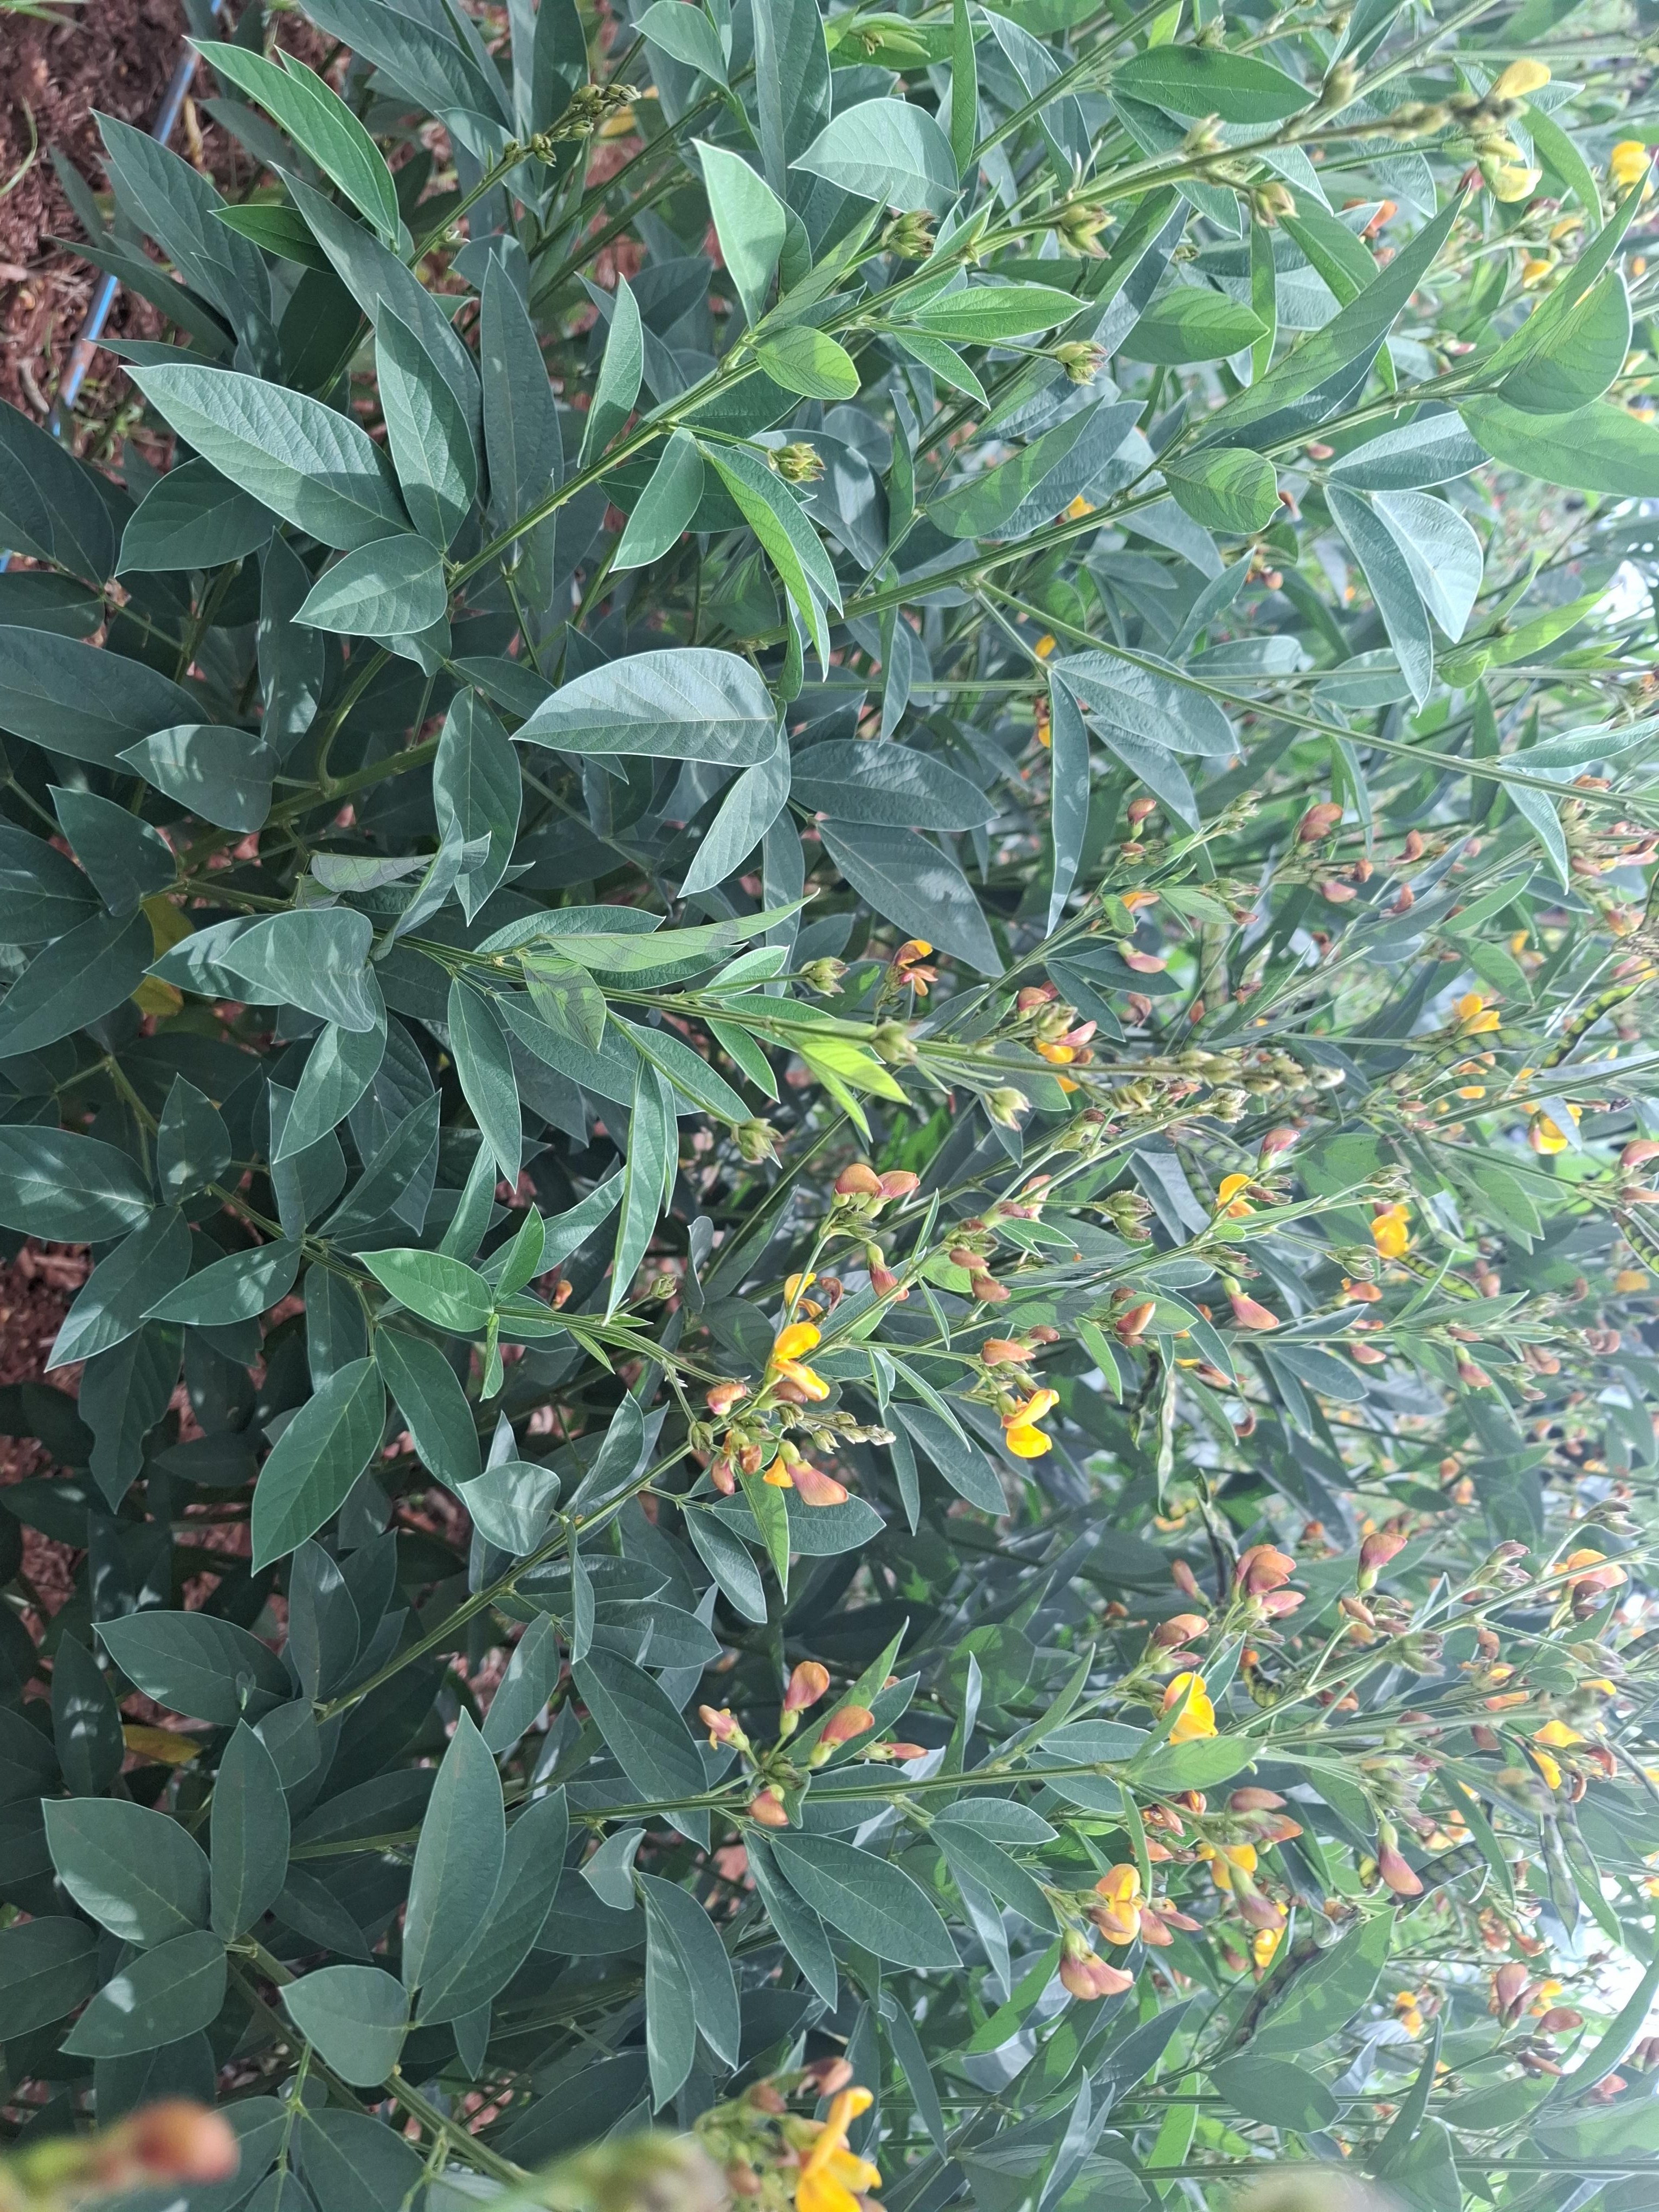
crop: pigeonpea
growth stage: development pod
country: Kenya
